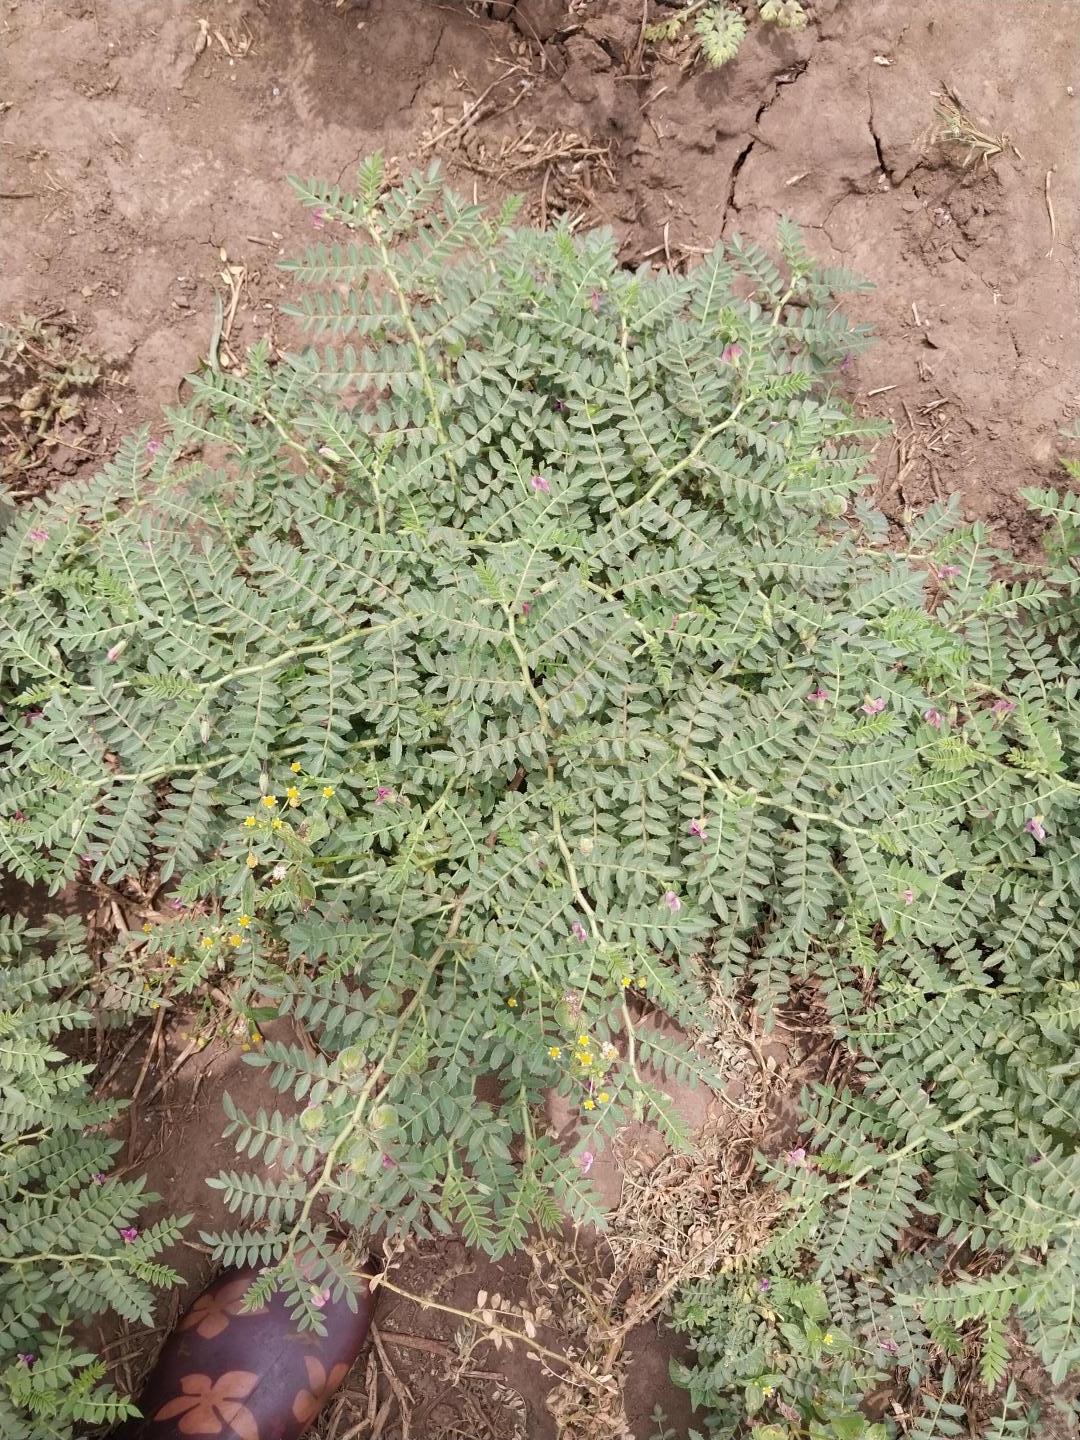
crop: chickpea
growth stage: development pod
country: Tanzania
